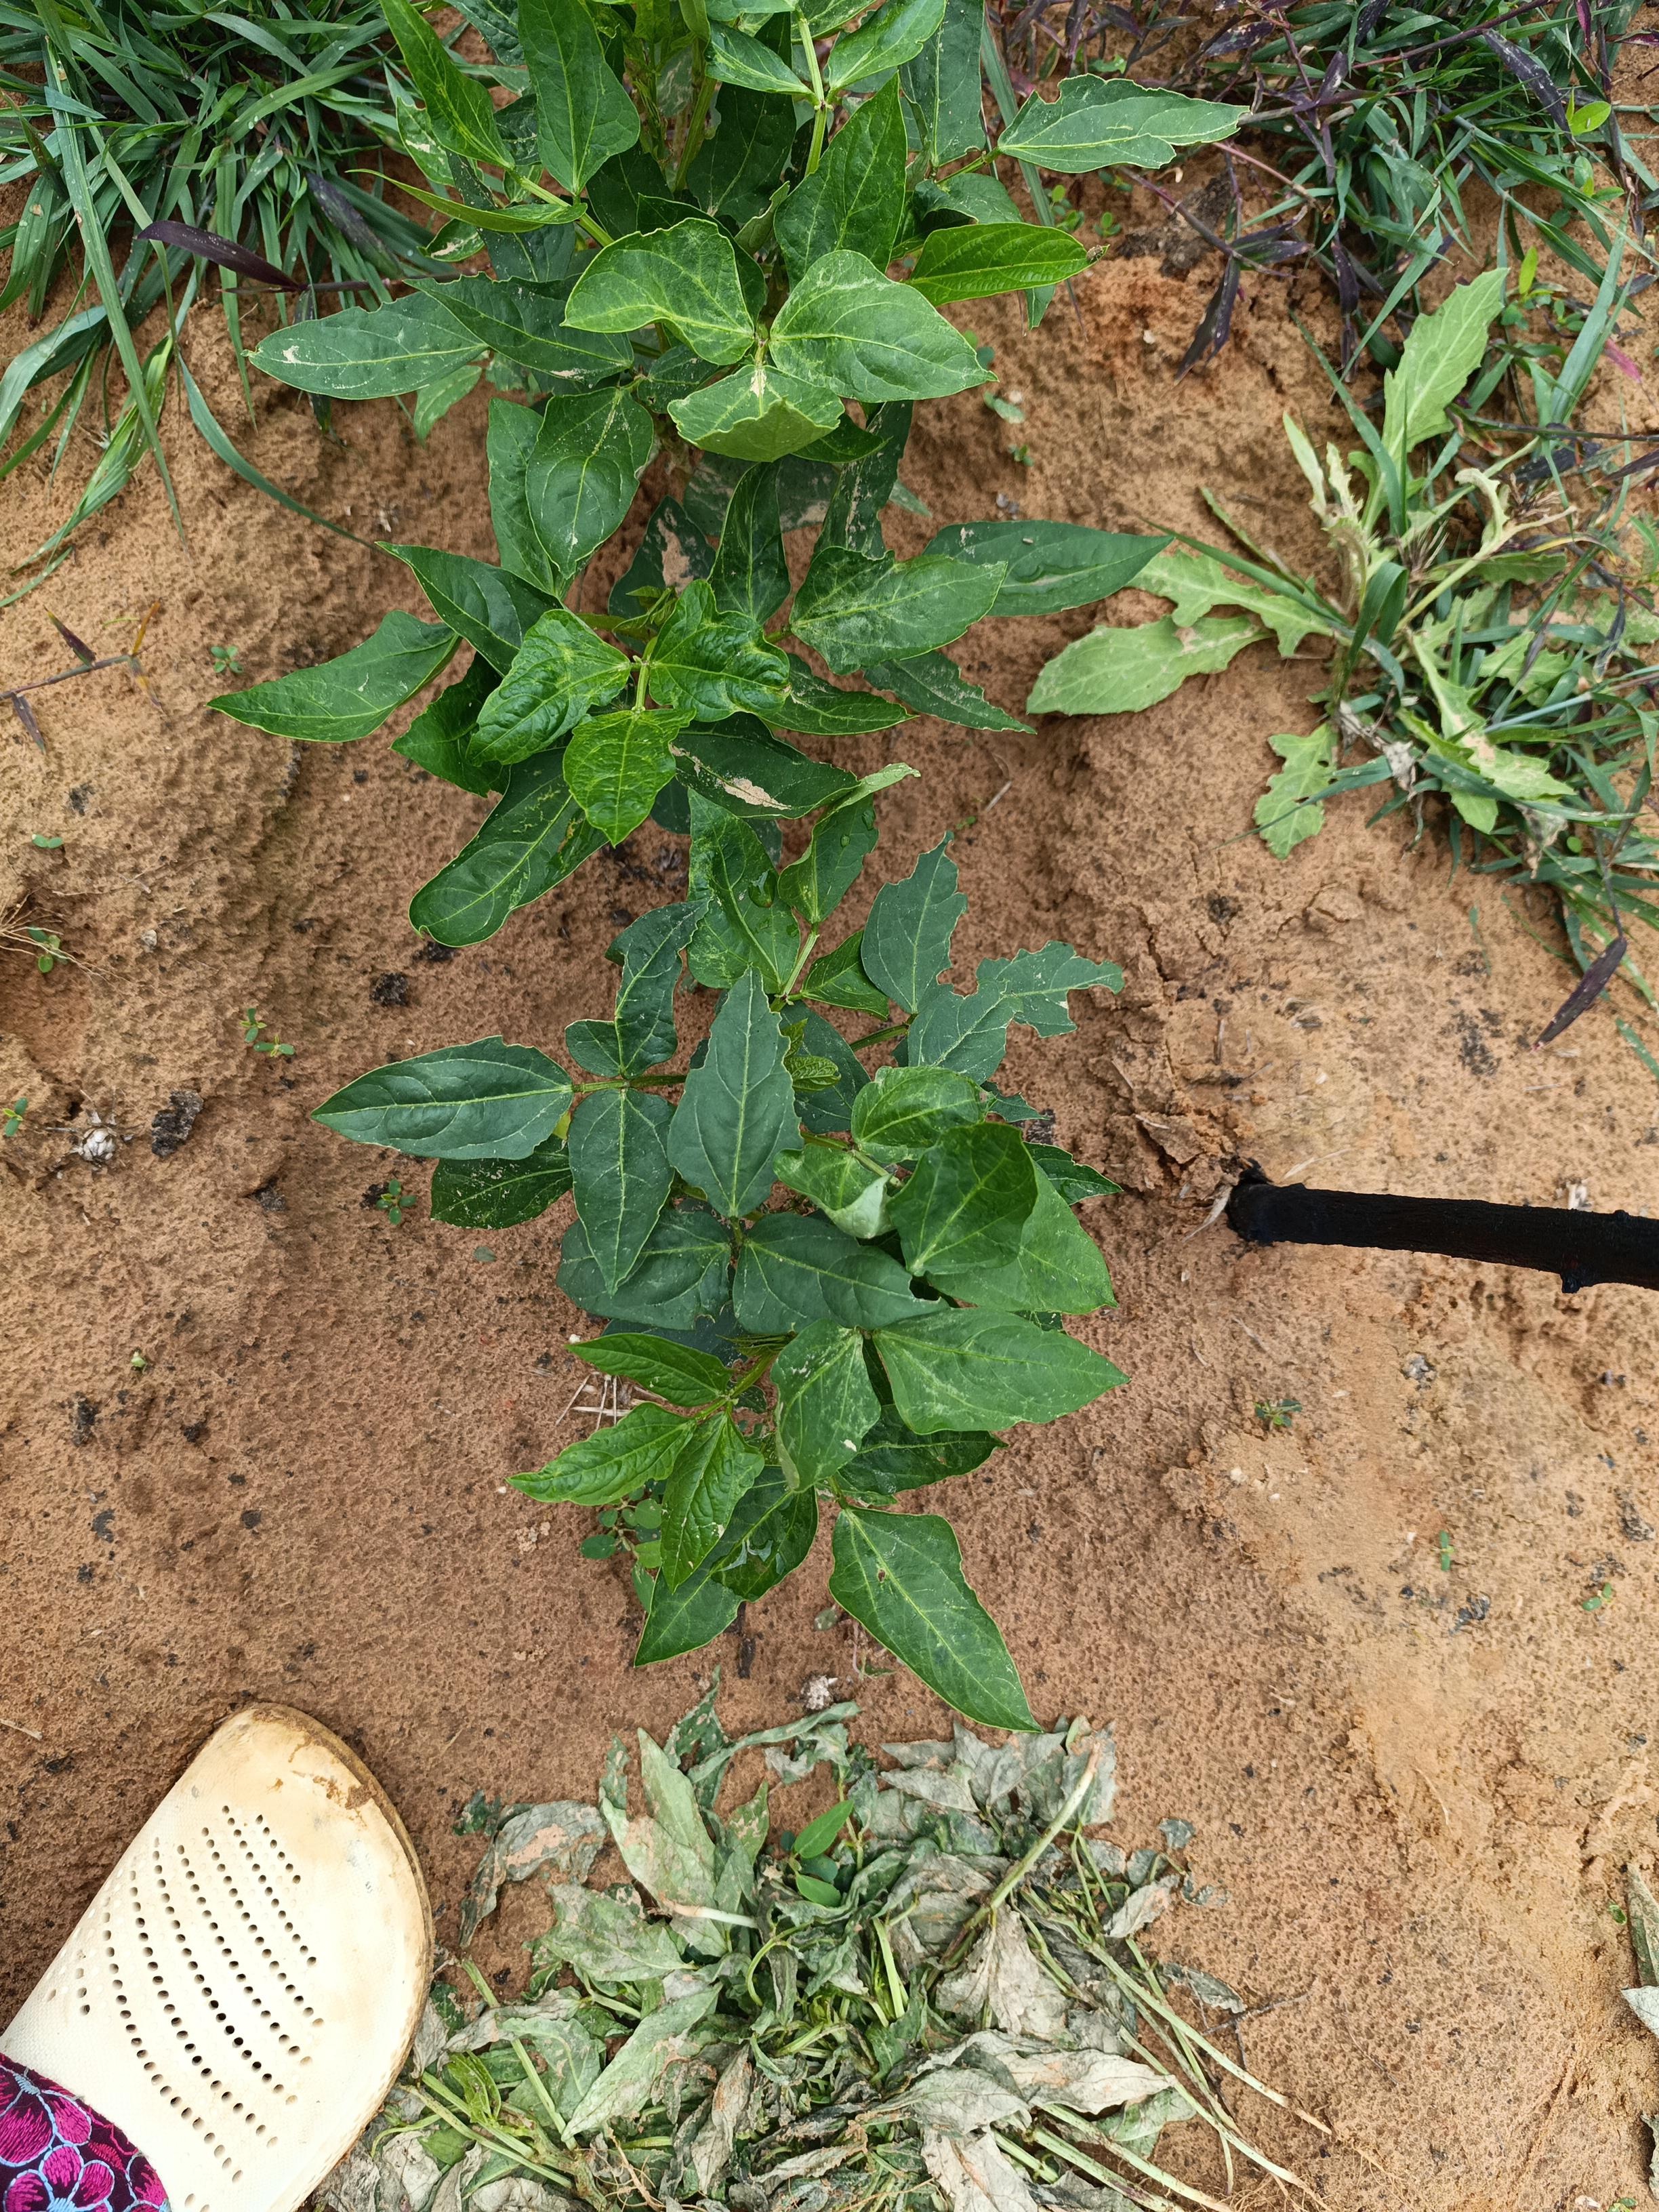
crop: cowpea
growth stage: emergence
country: Nigeria
